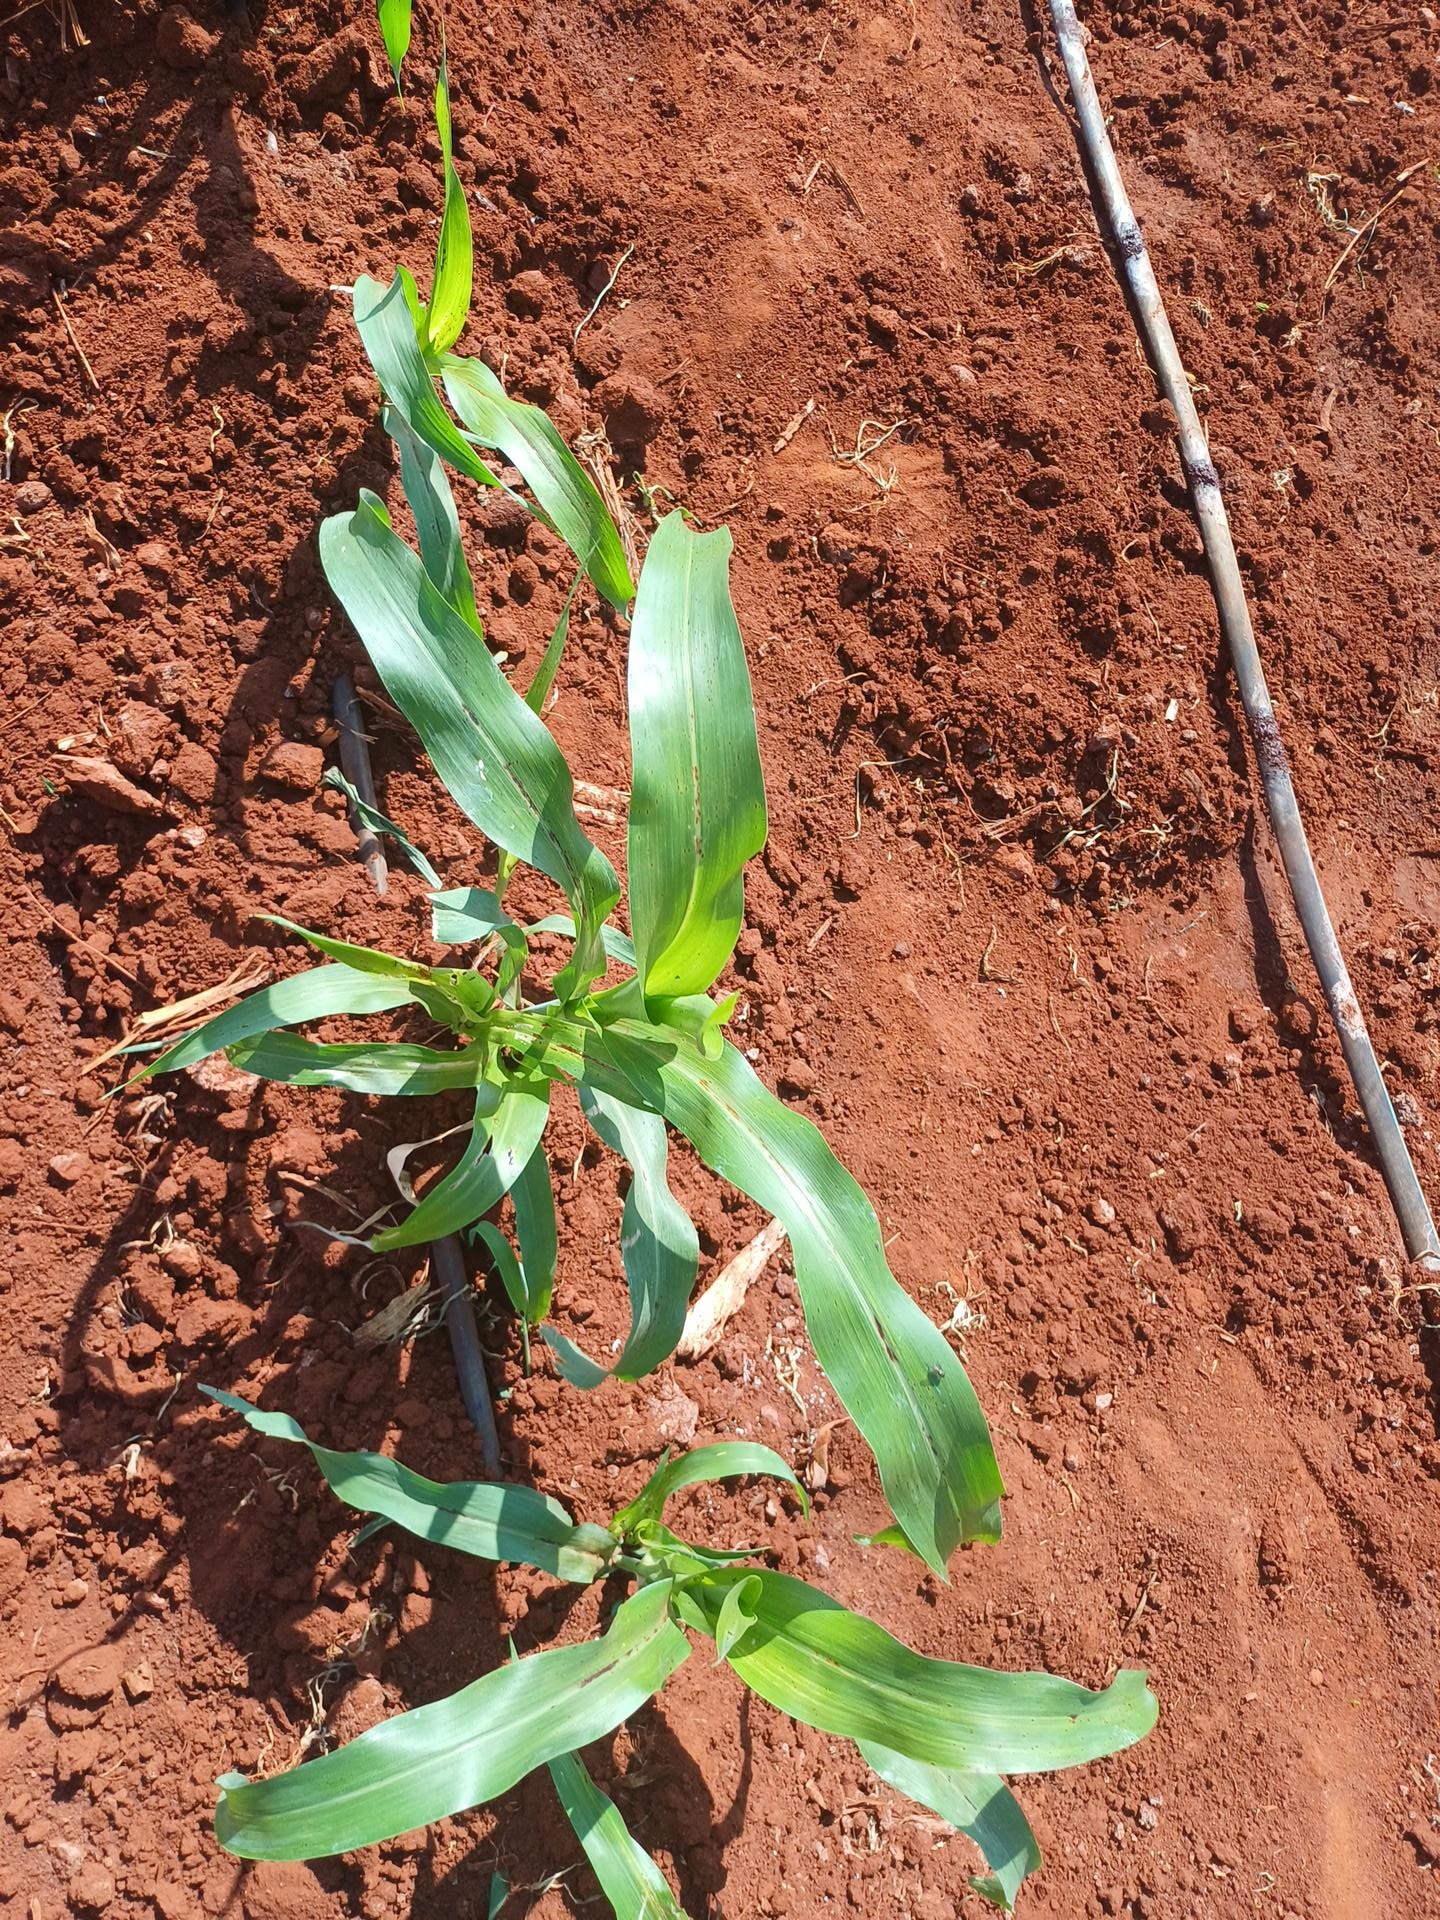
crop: sorghum
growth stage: vegetative
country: Kenya
